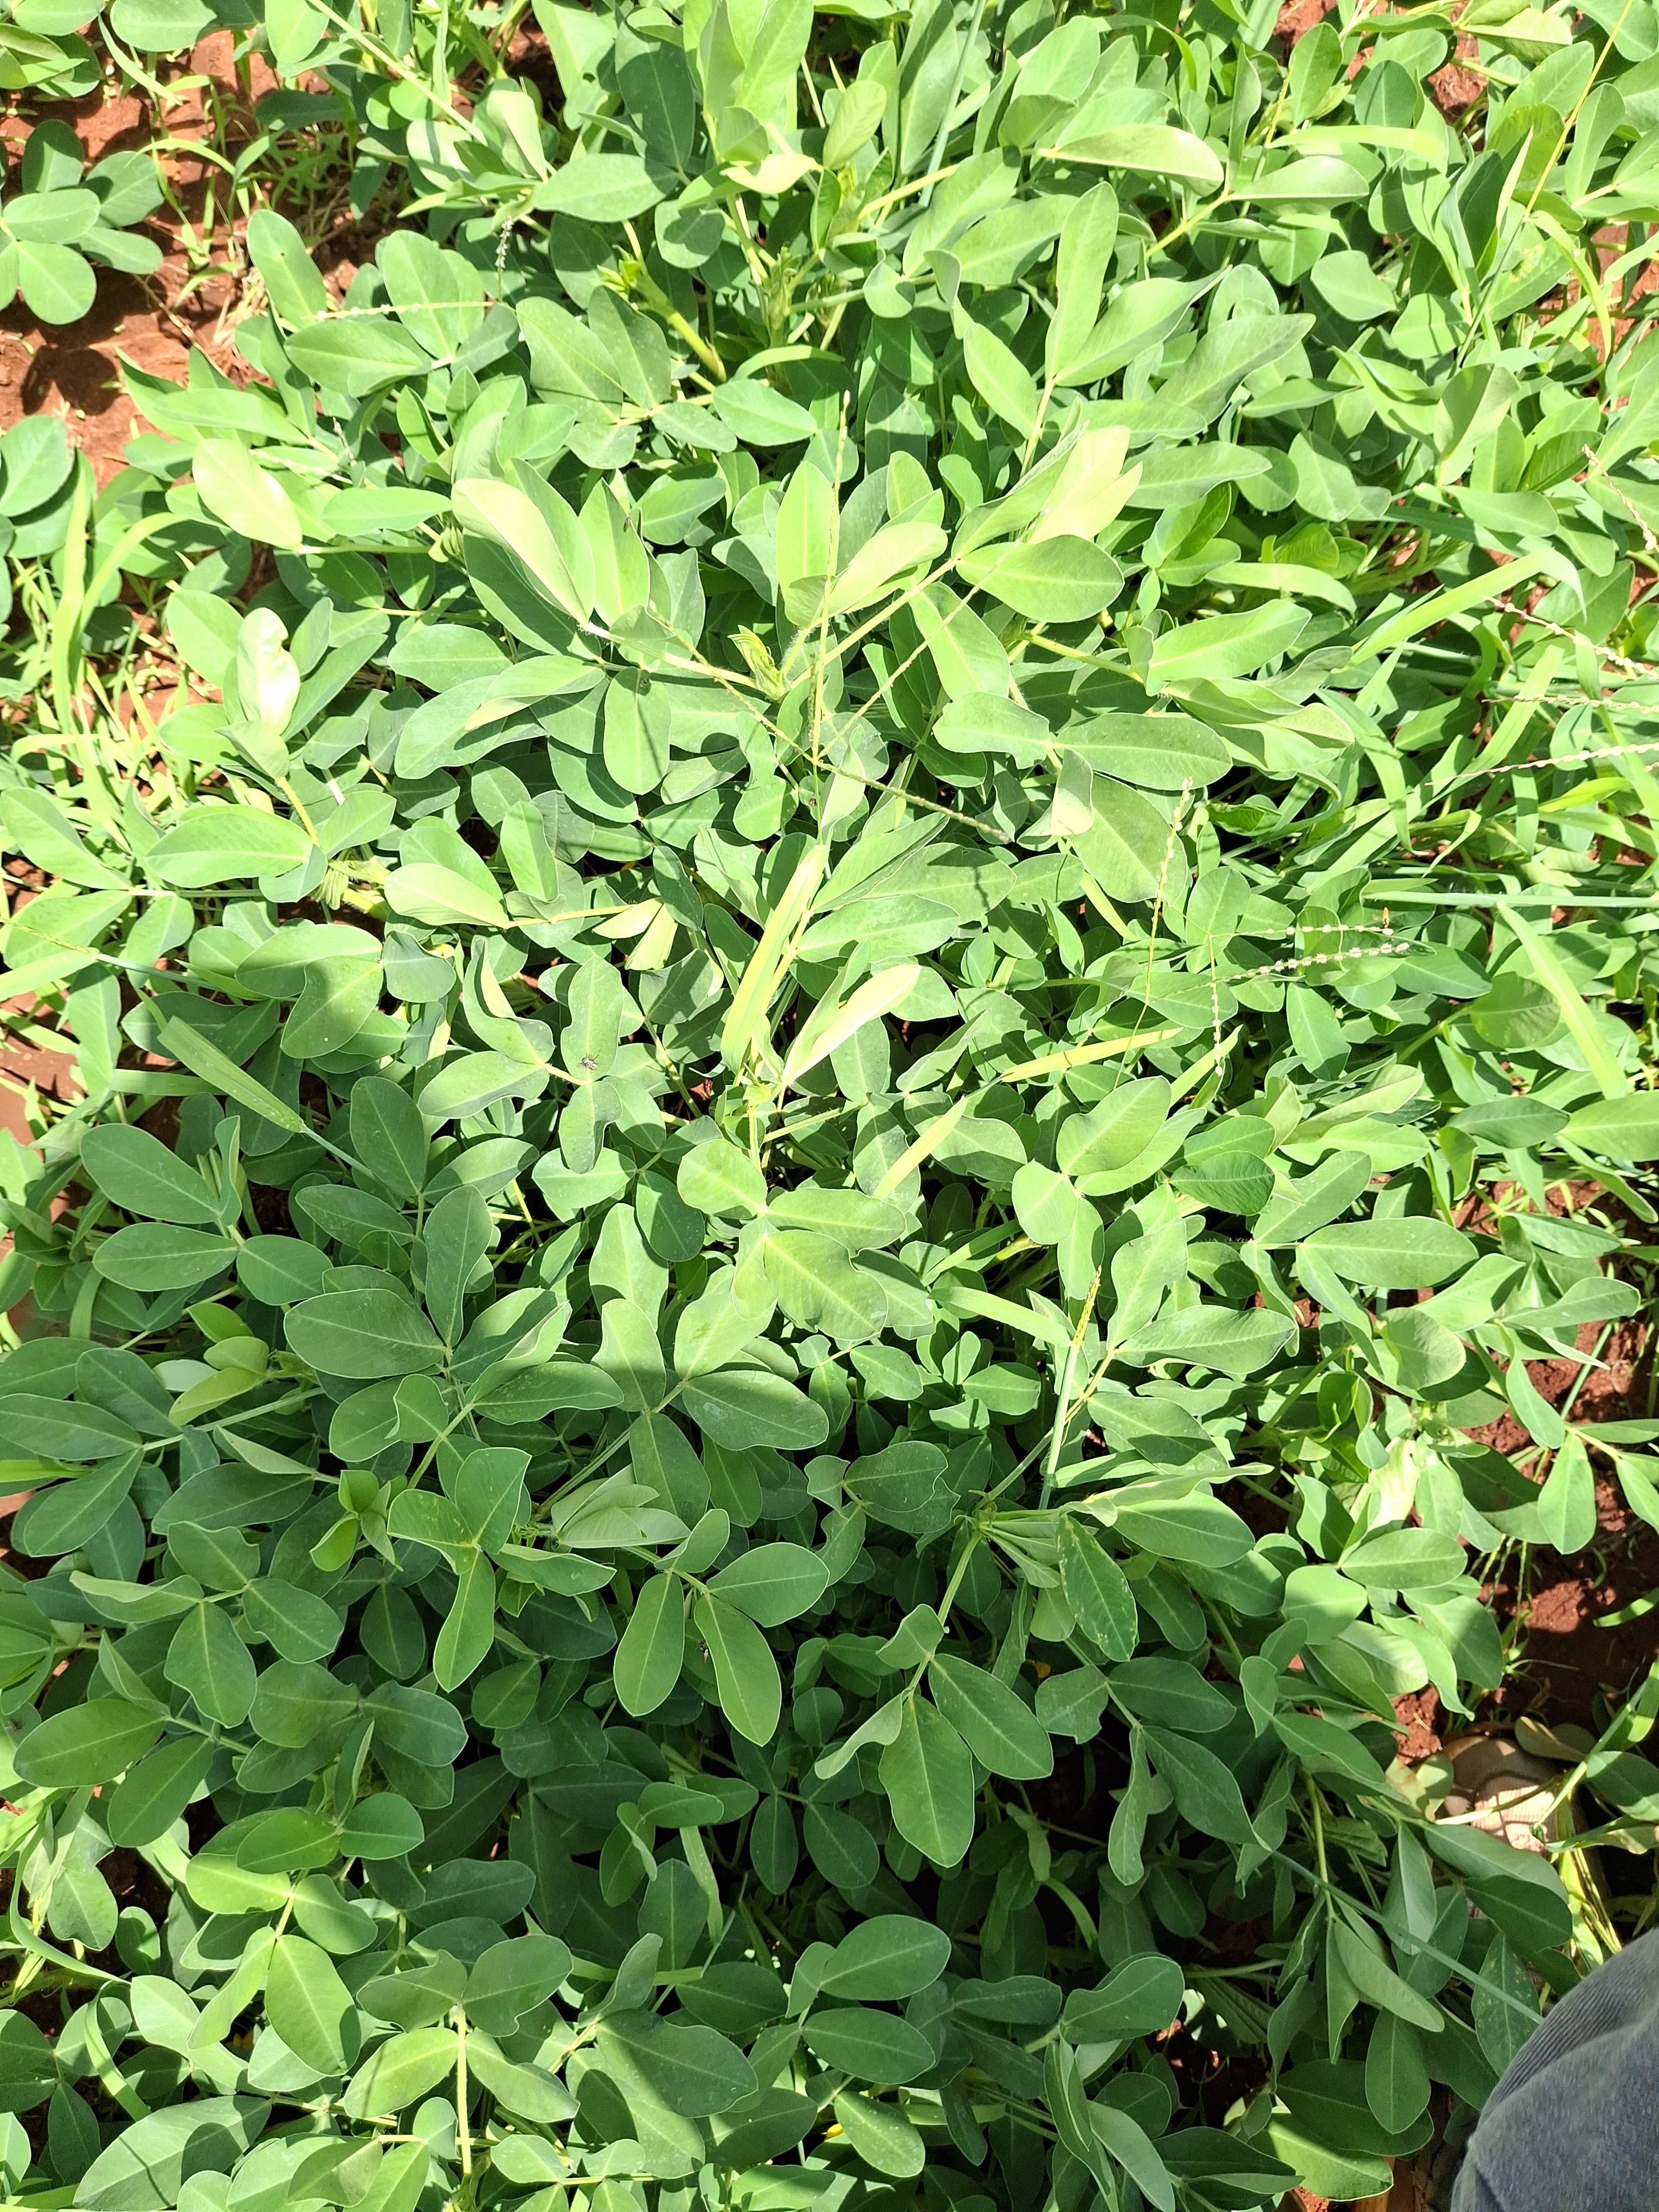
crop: groundnut
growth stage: flowering
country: Kenya
